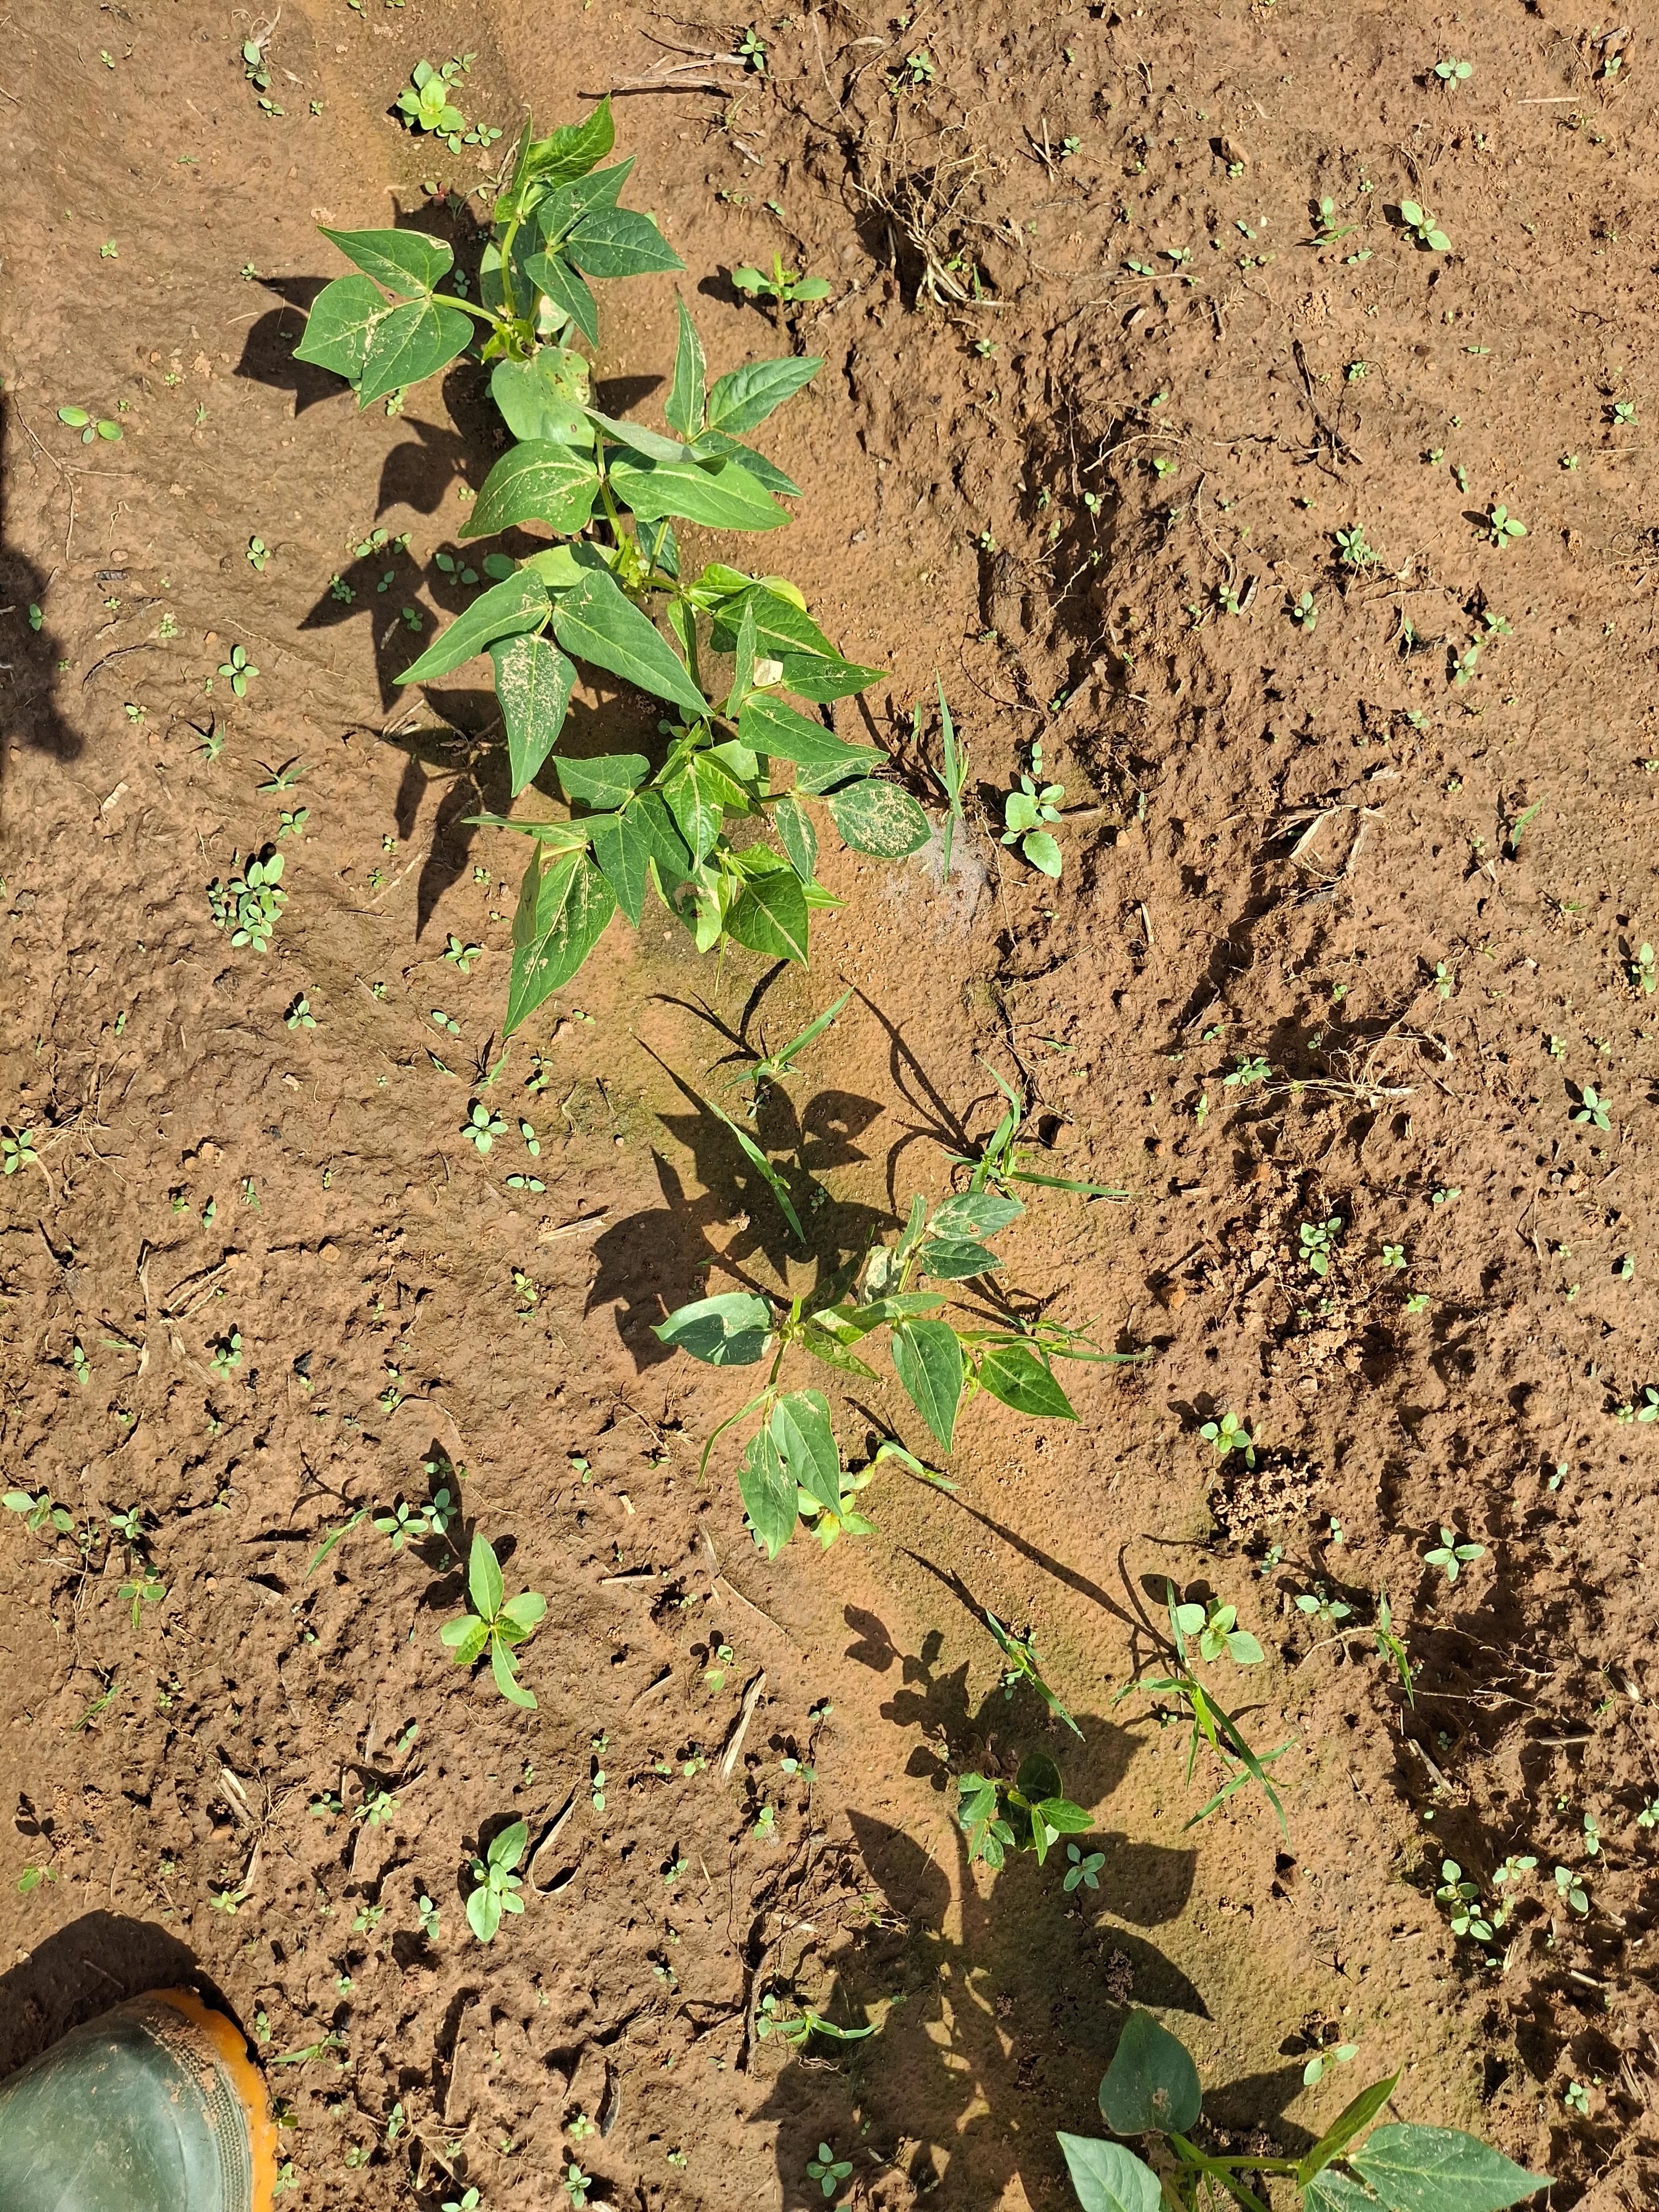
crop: cowpea
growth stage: sprouting emergence
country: Nigeria
